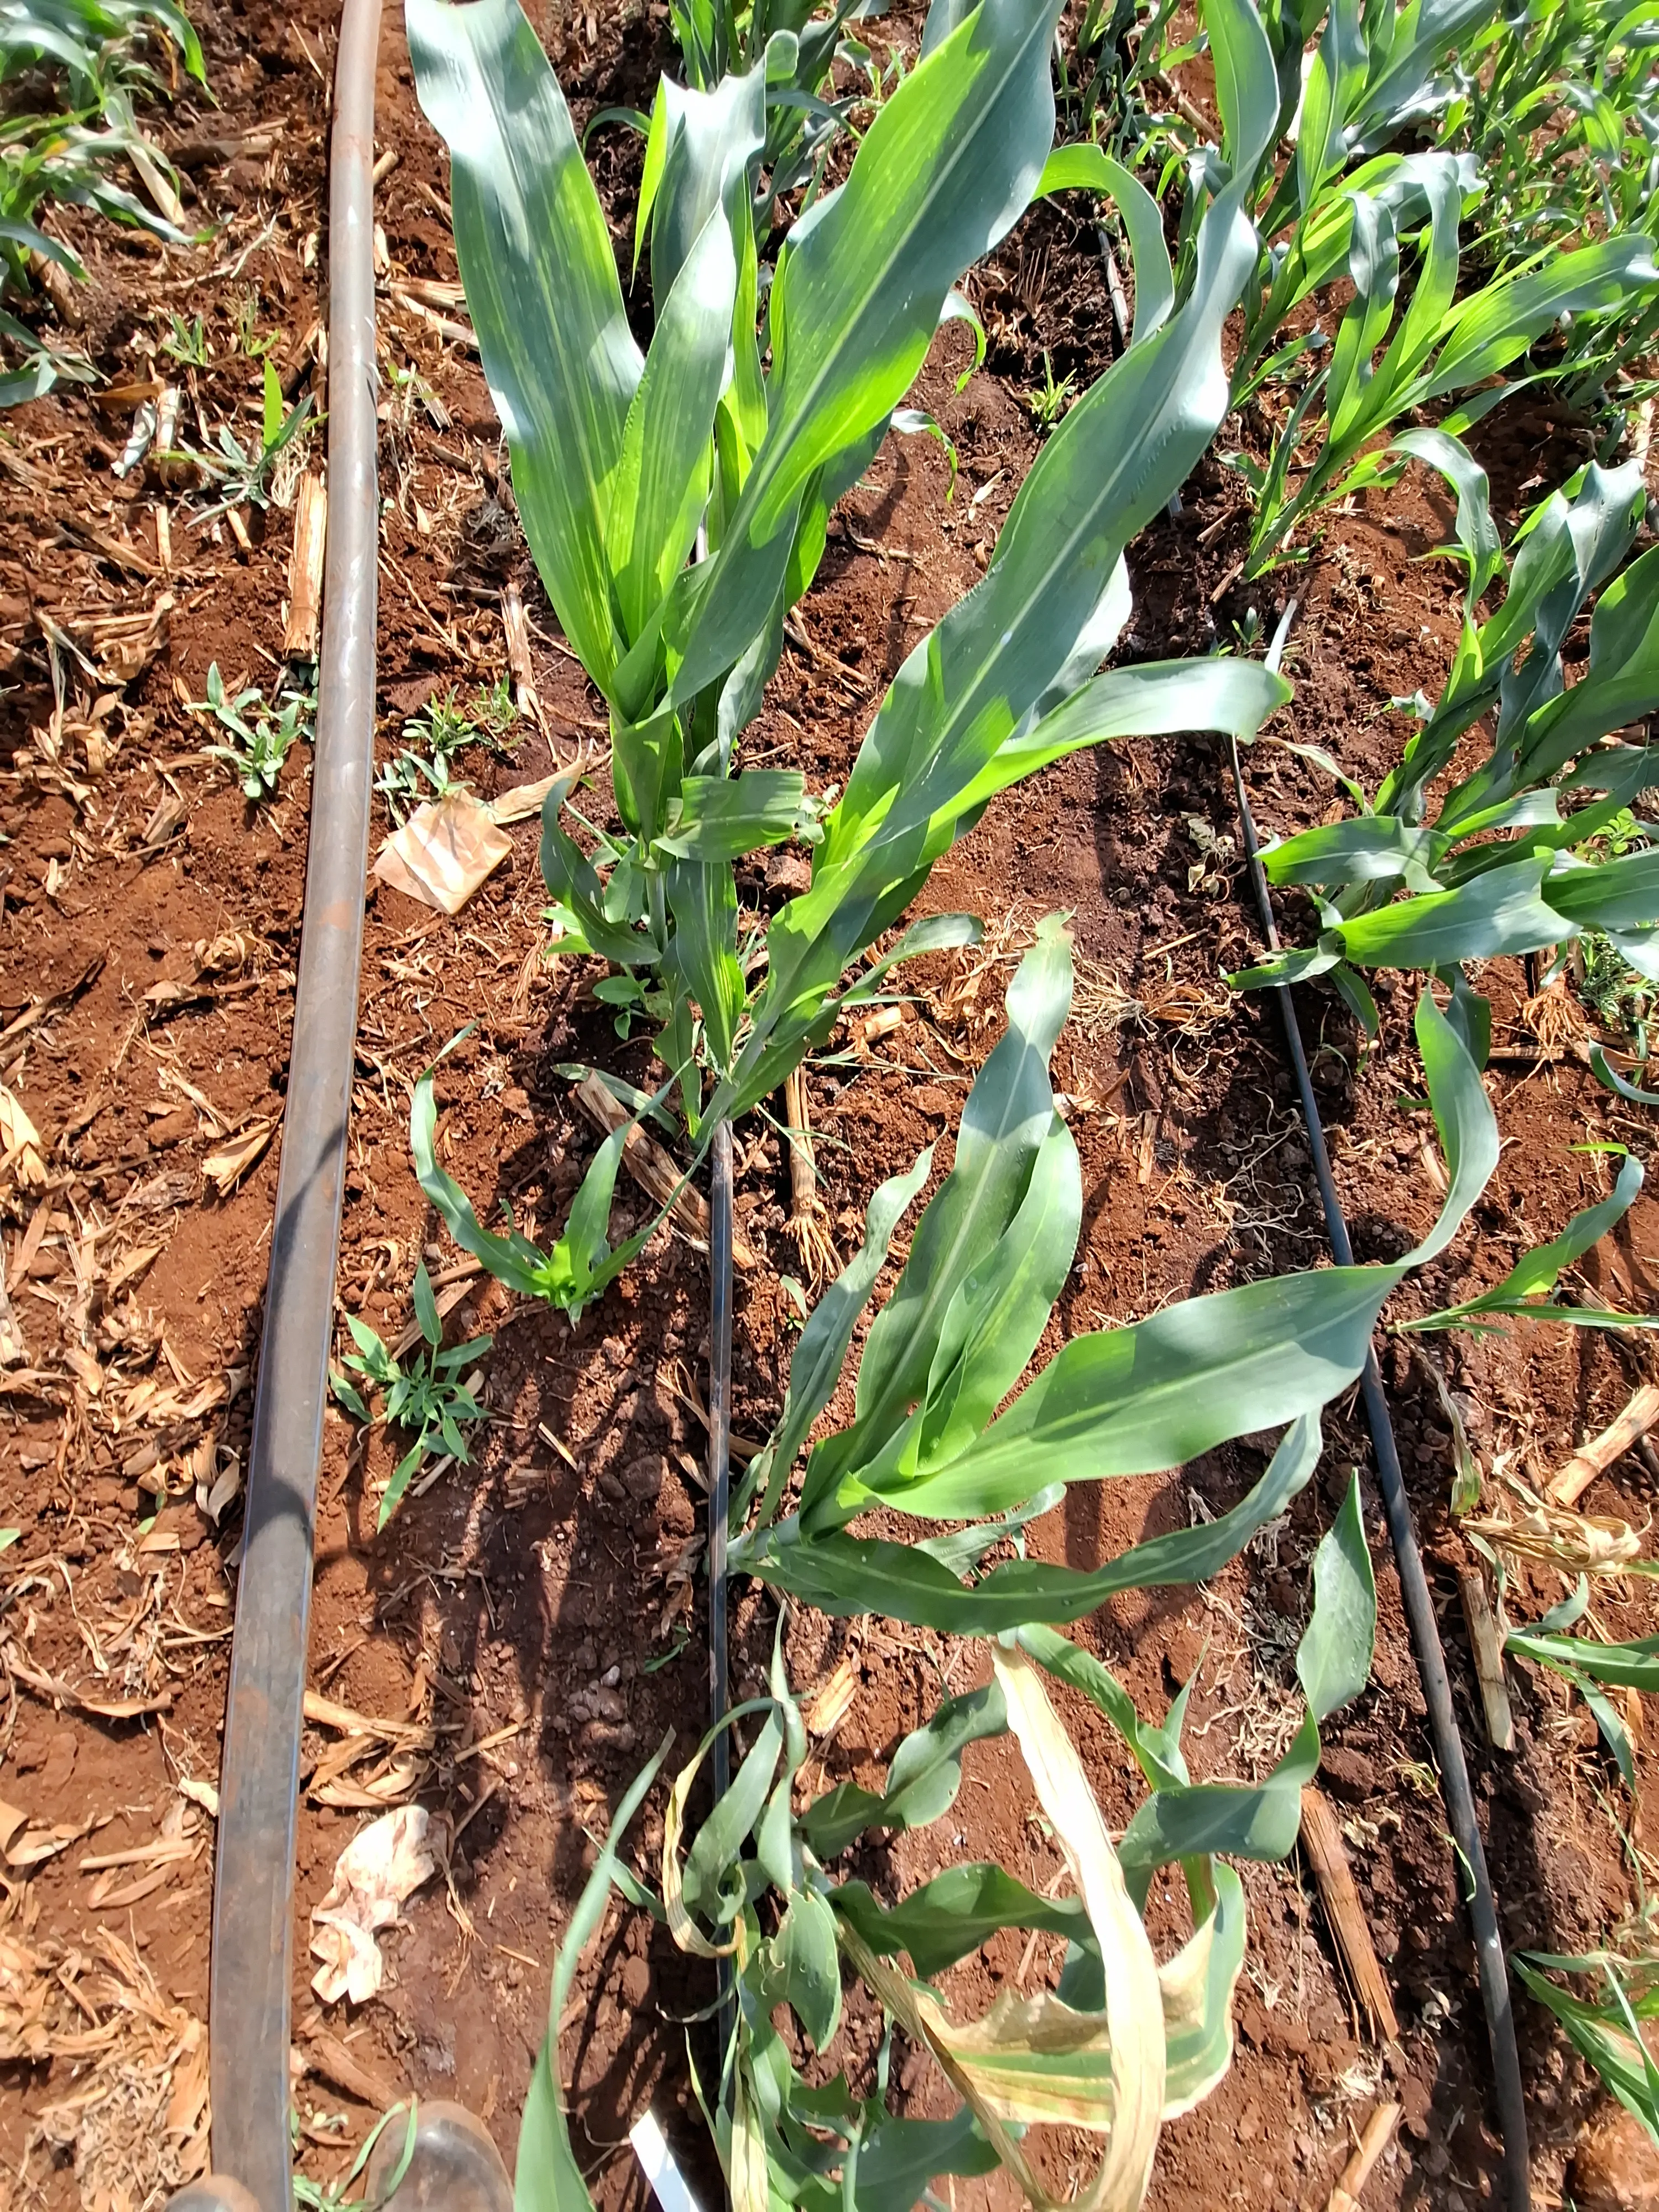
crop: sorghum
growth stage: vegetative
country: Kenya
